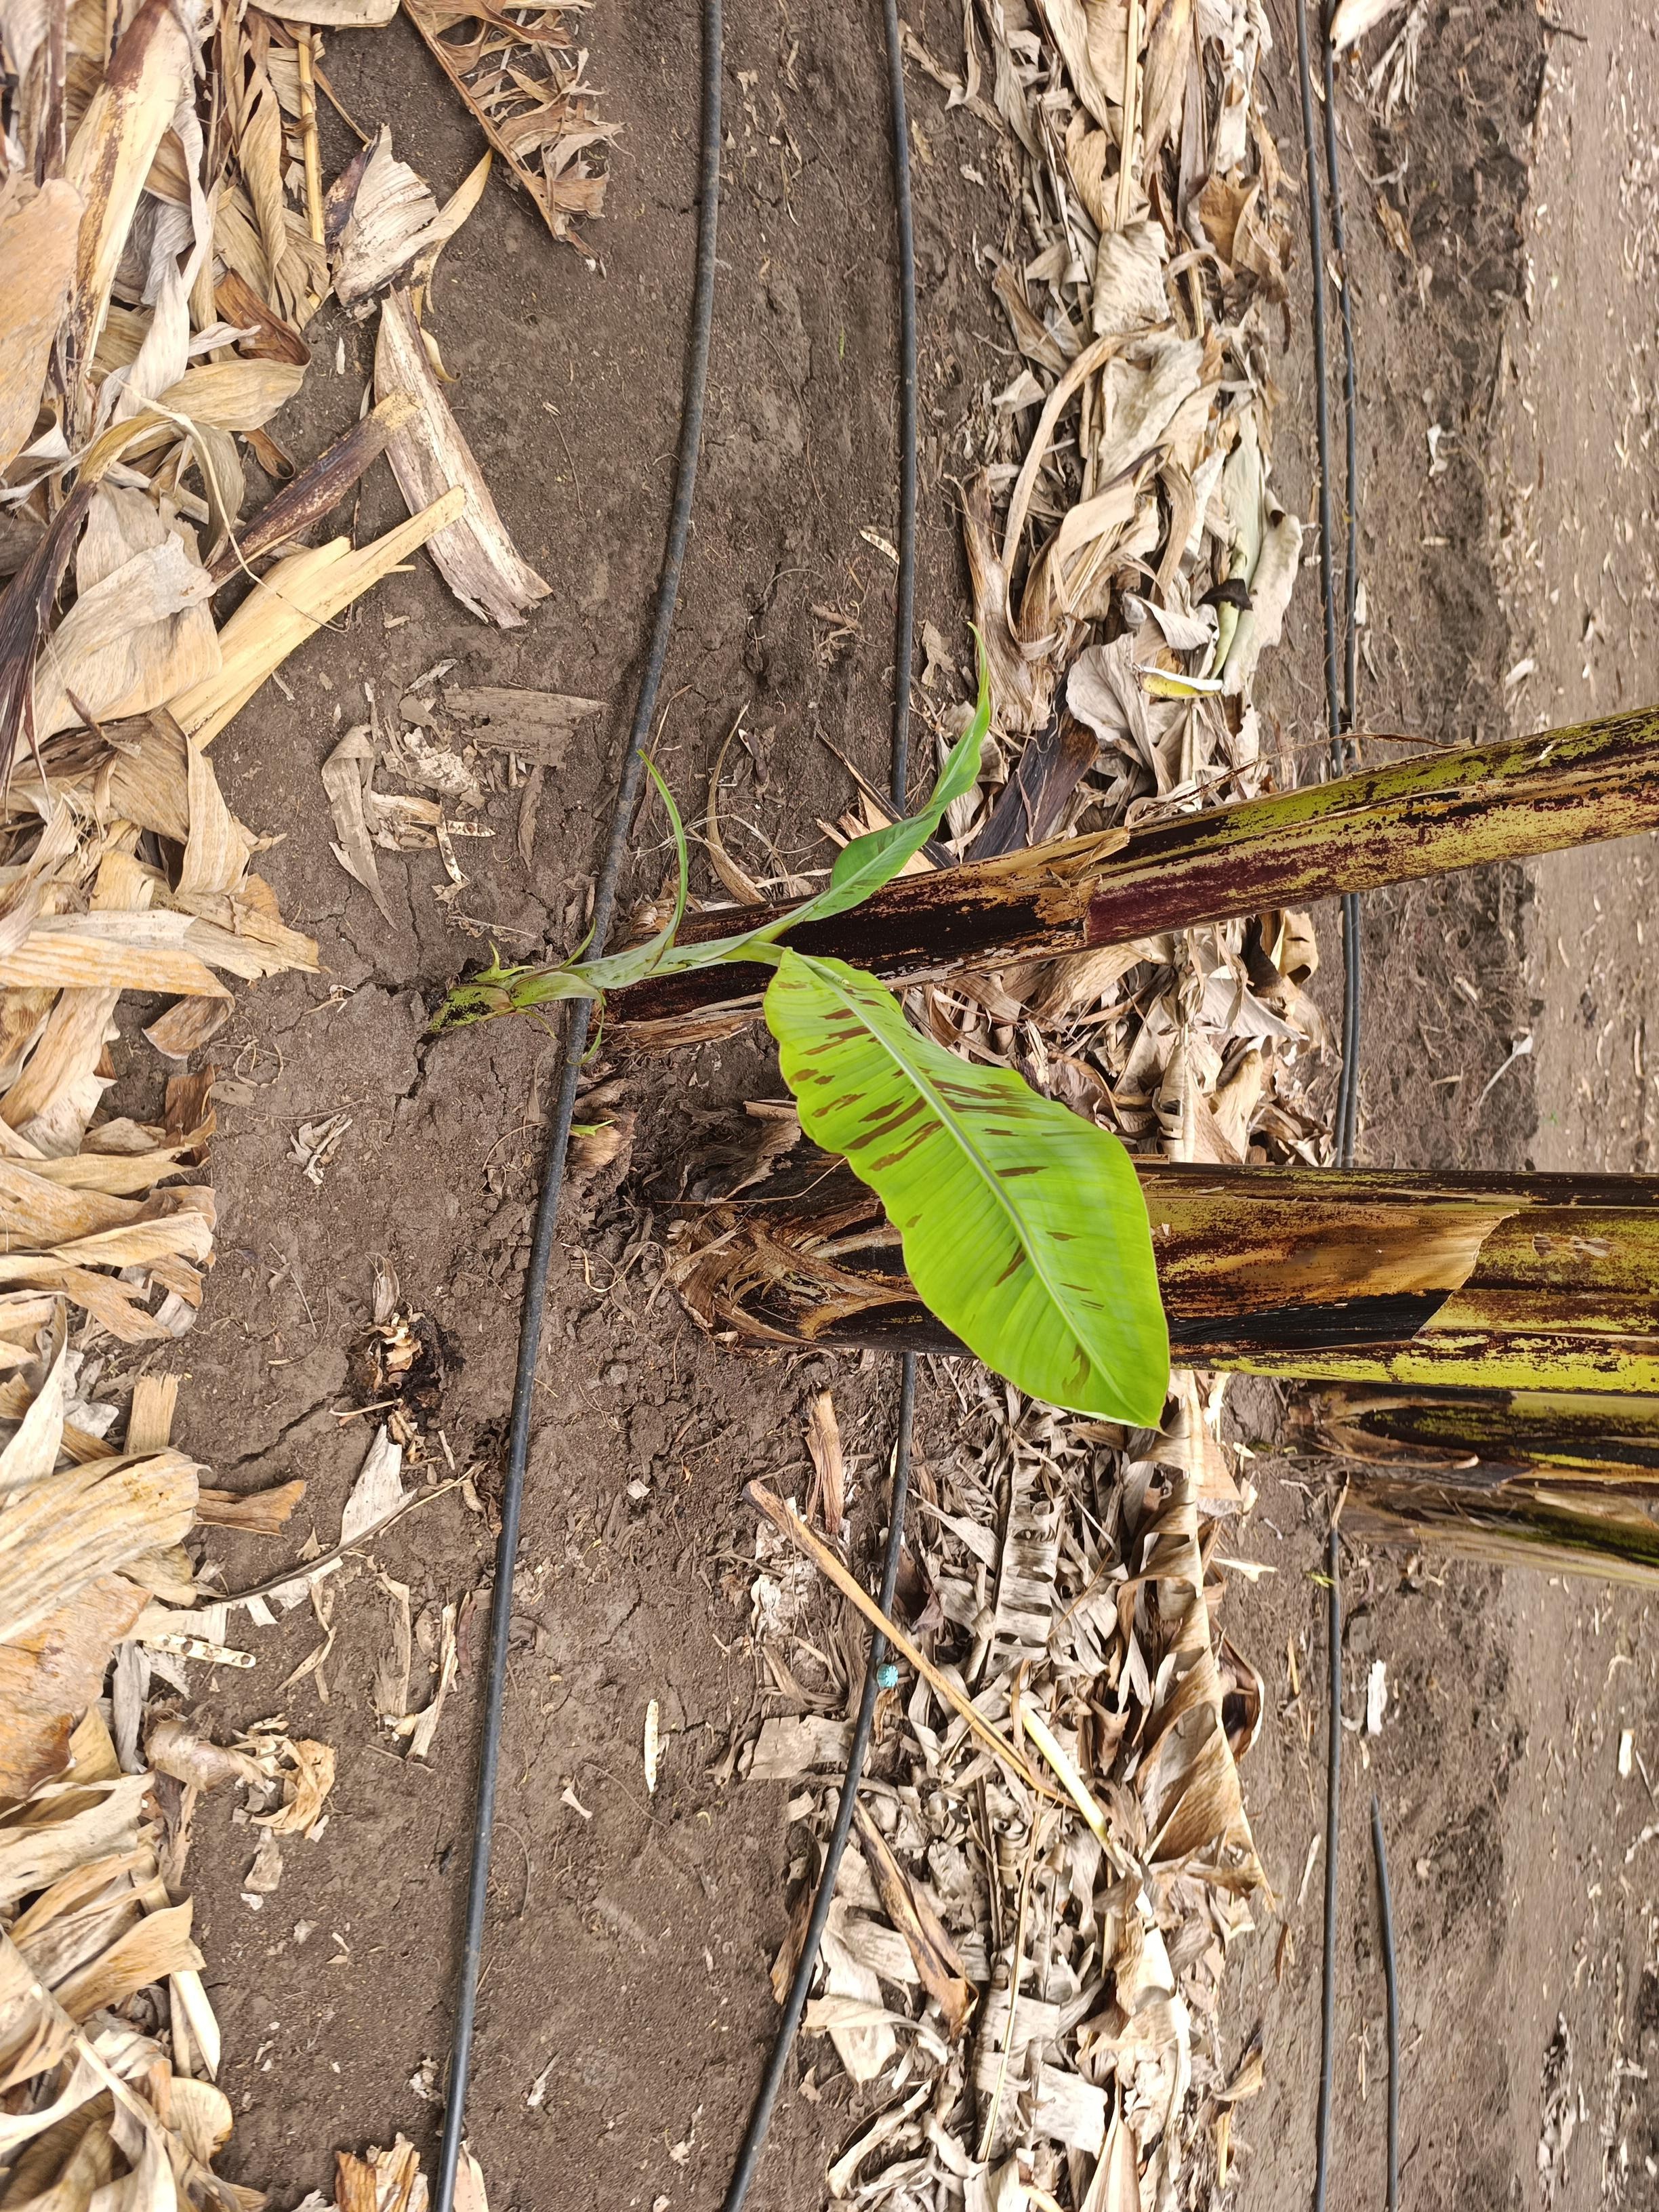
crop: banana
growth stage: emergence sucker
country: Tanzania
